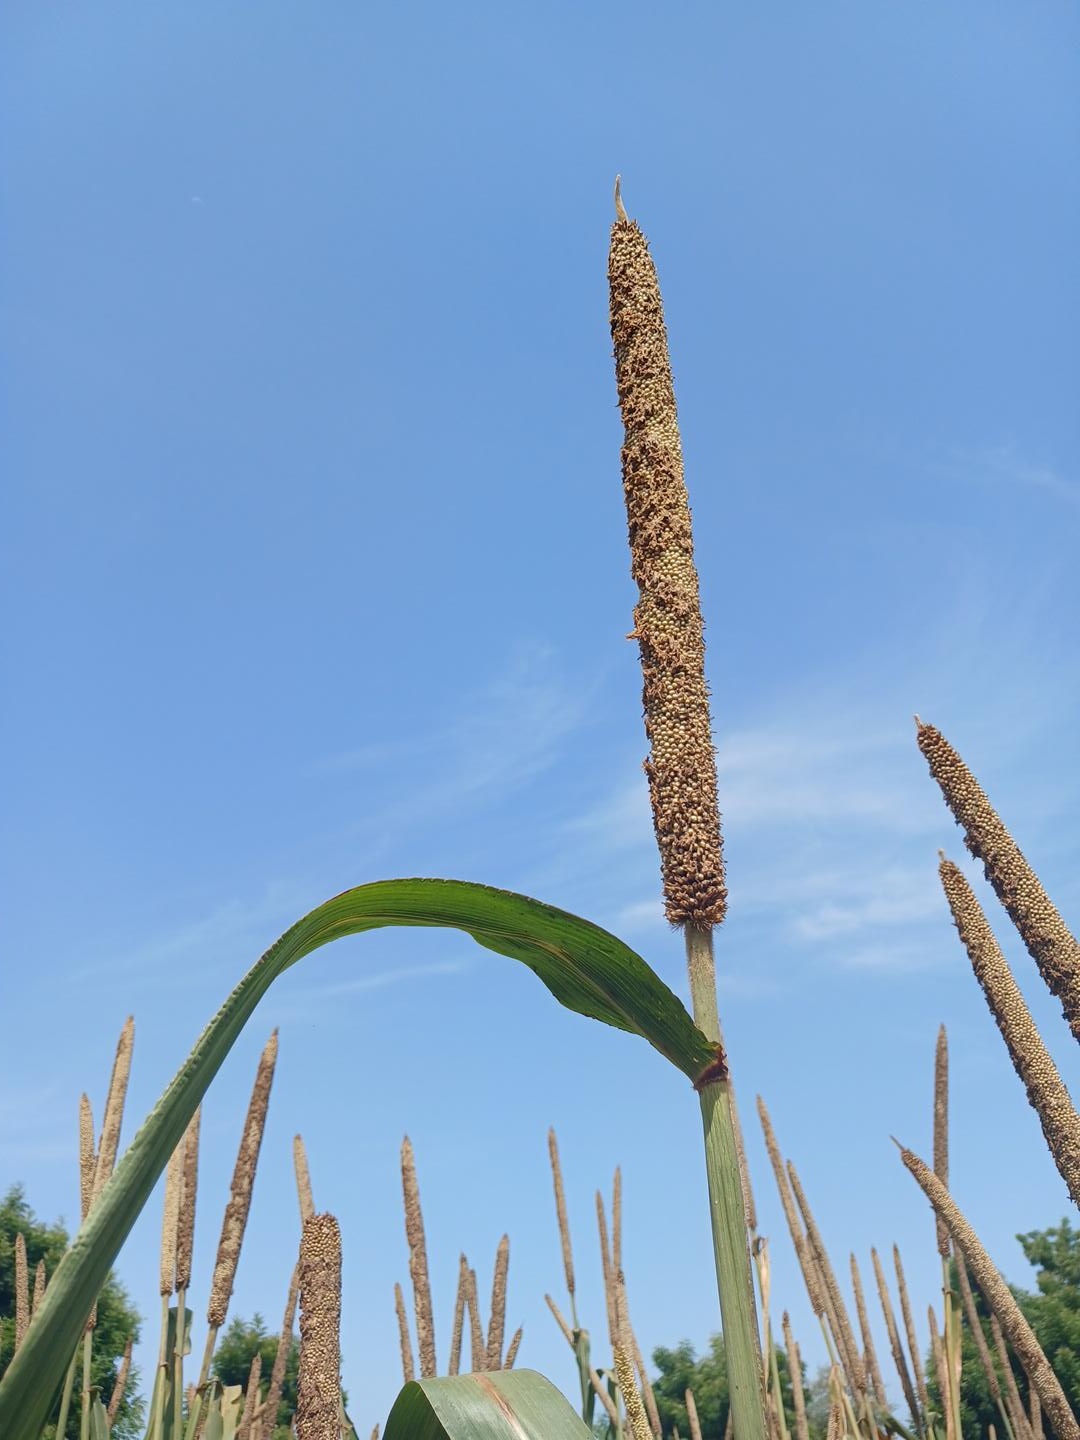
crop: pearl millet
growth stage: maturity
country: Senegal
